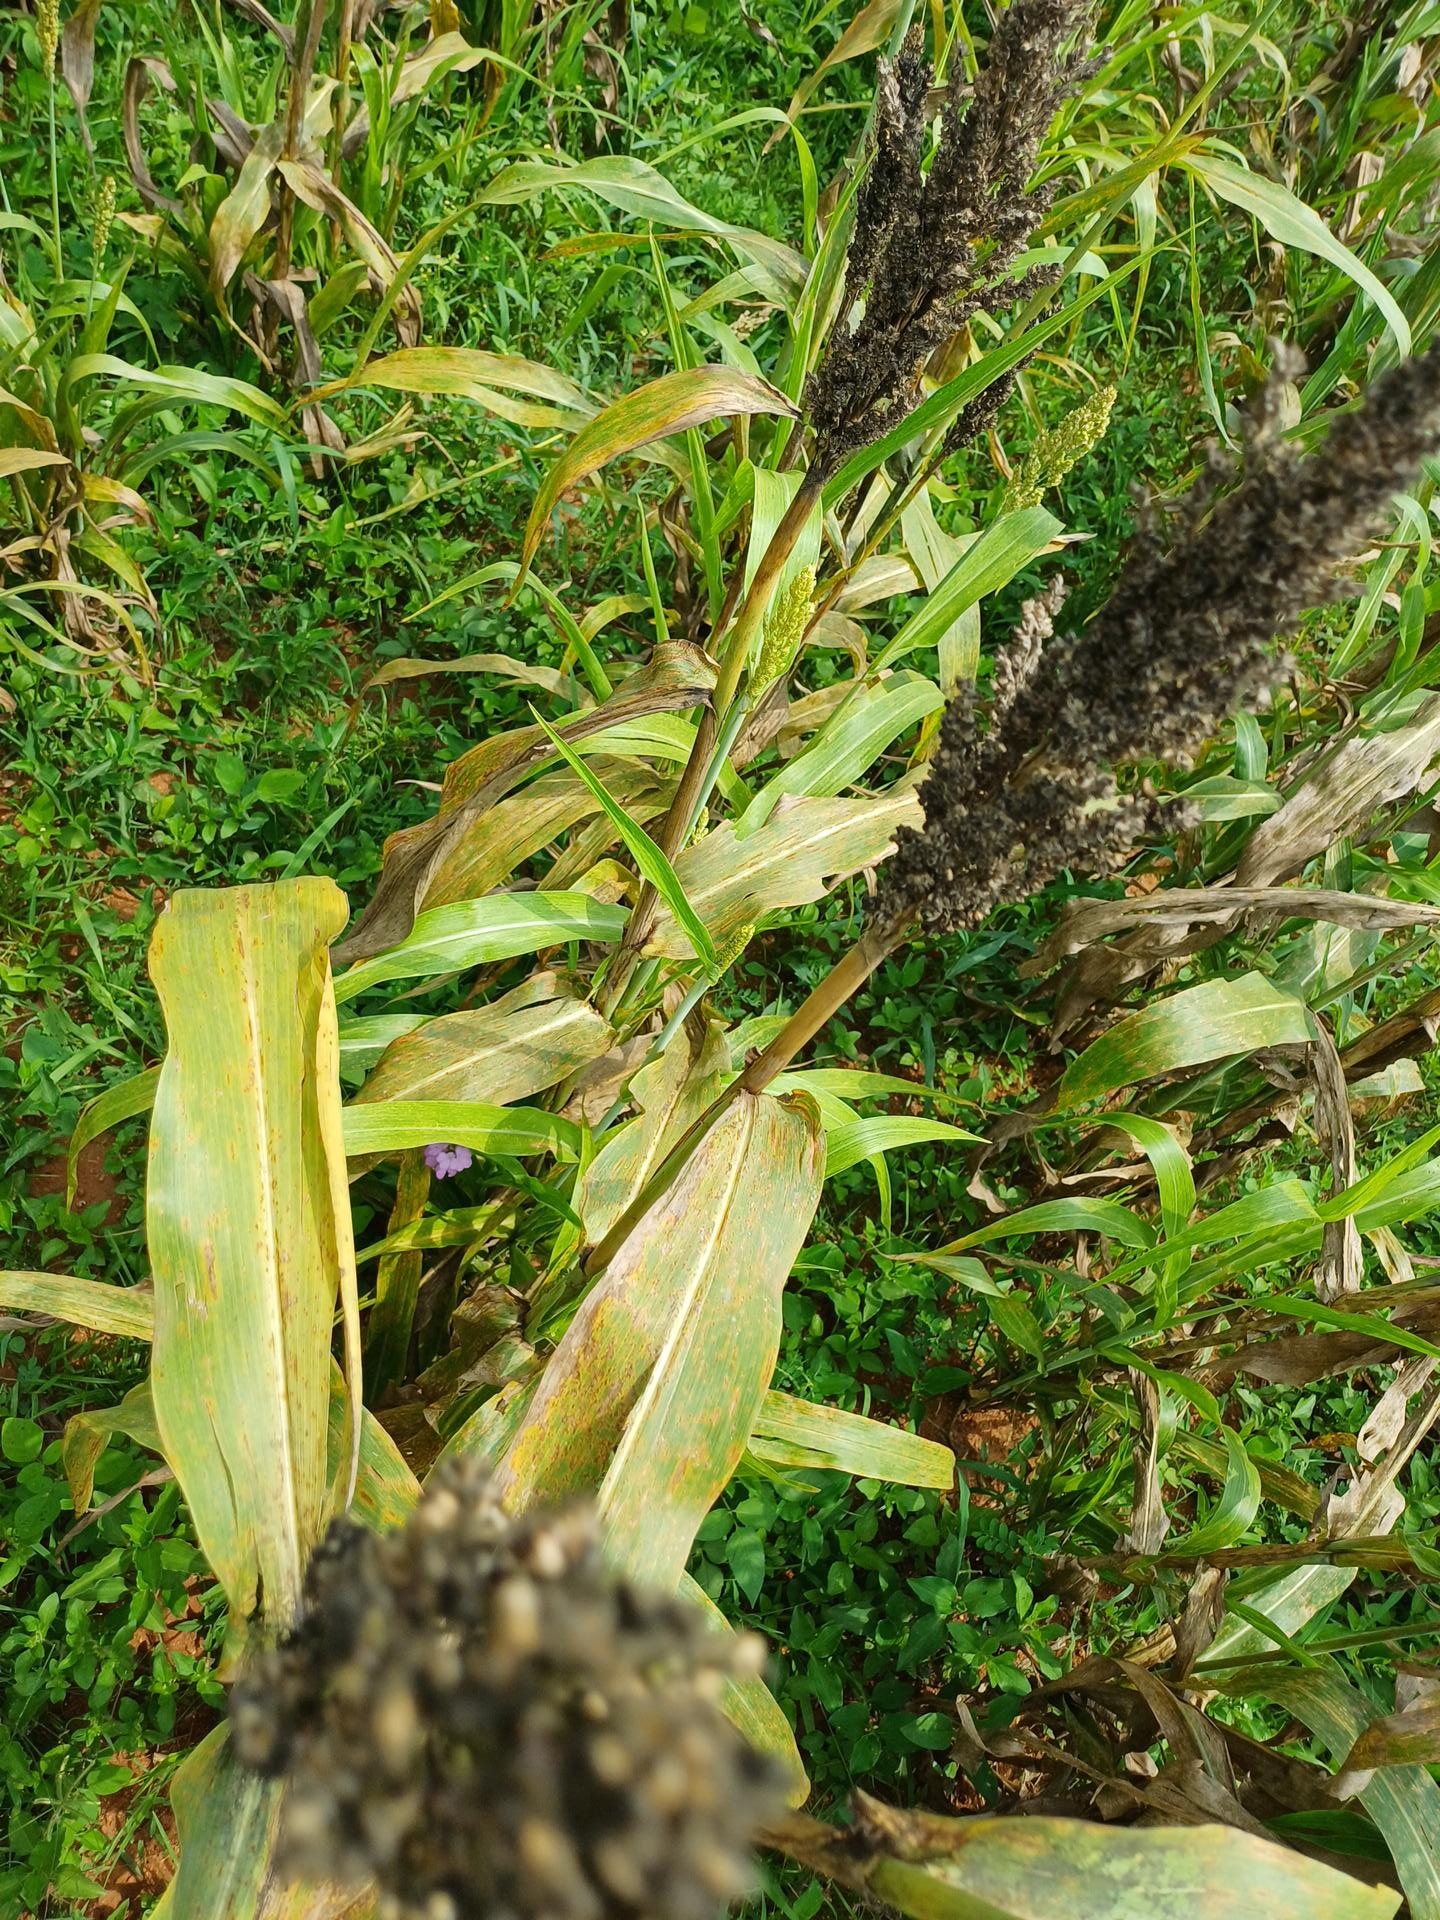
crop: sorghum
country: Kenya
